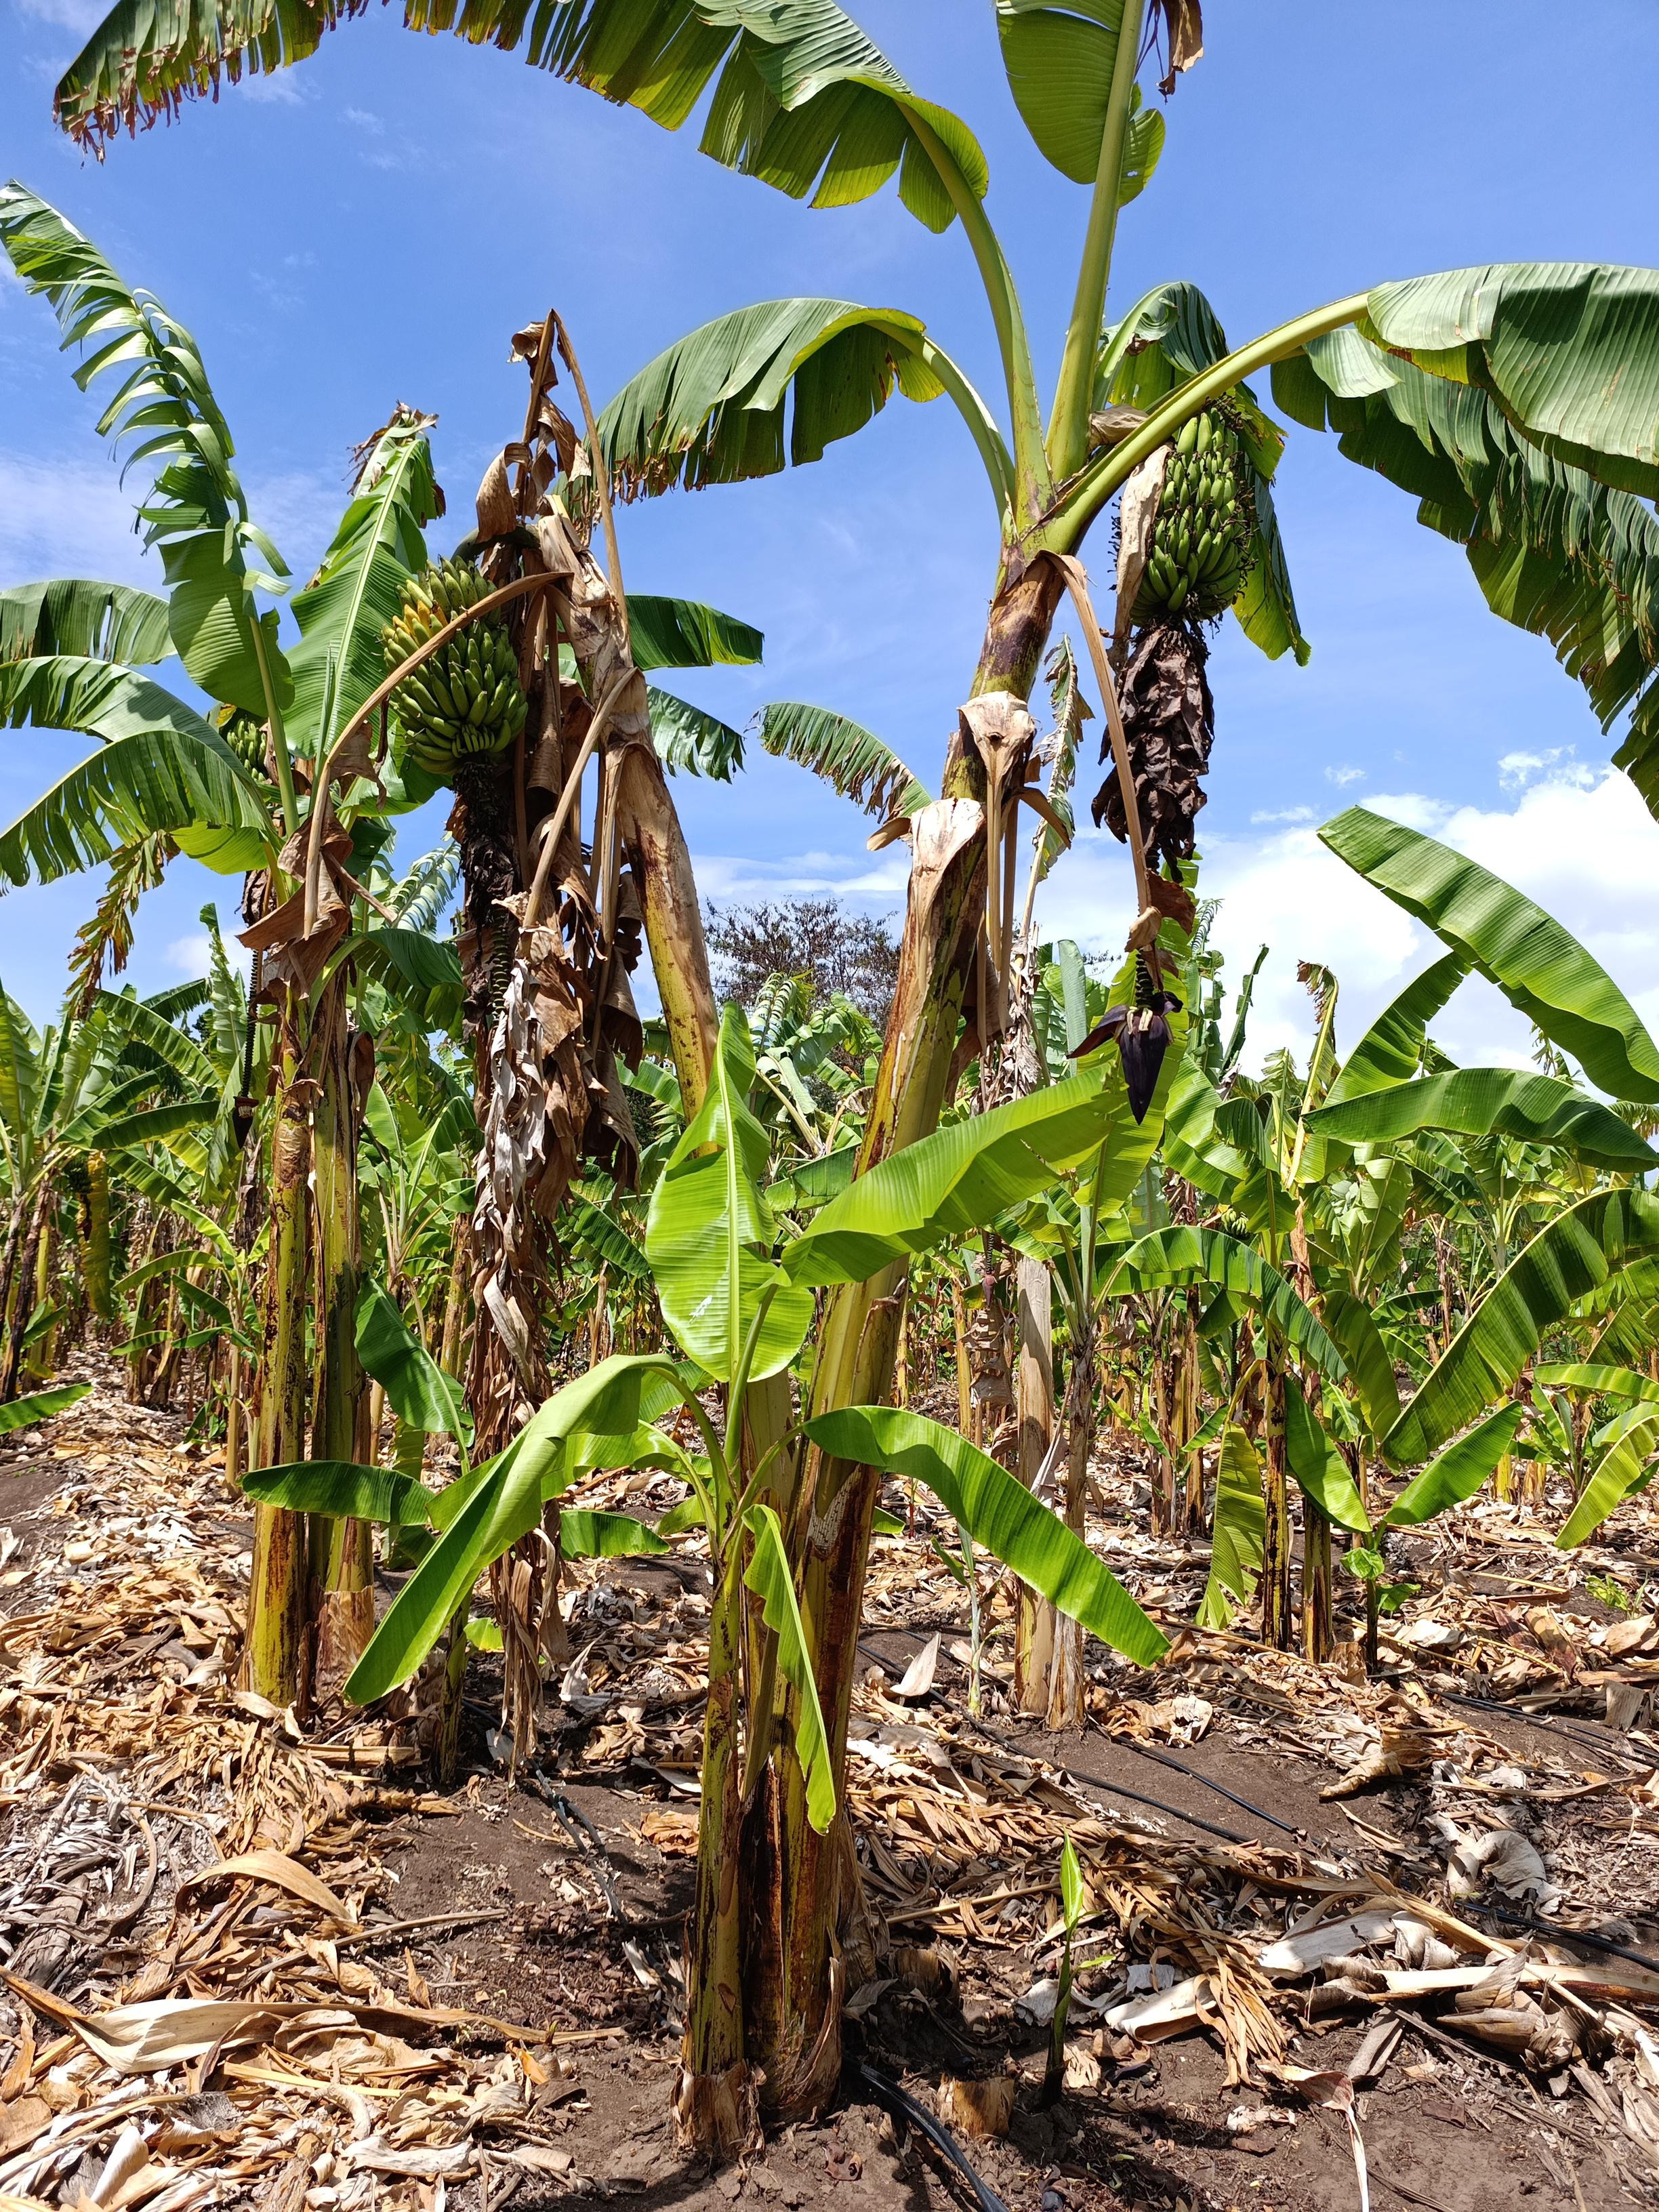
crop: banana
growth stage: development fruit
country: Tanzania
